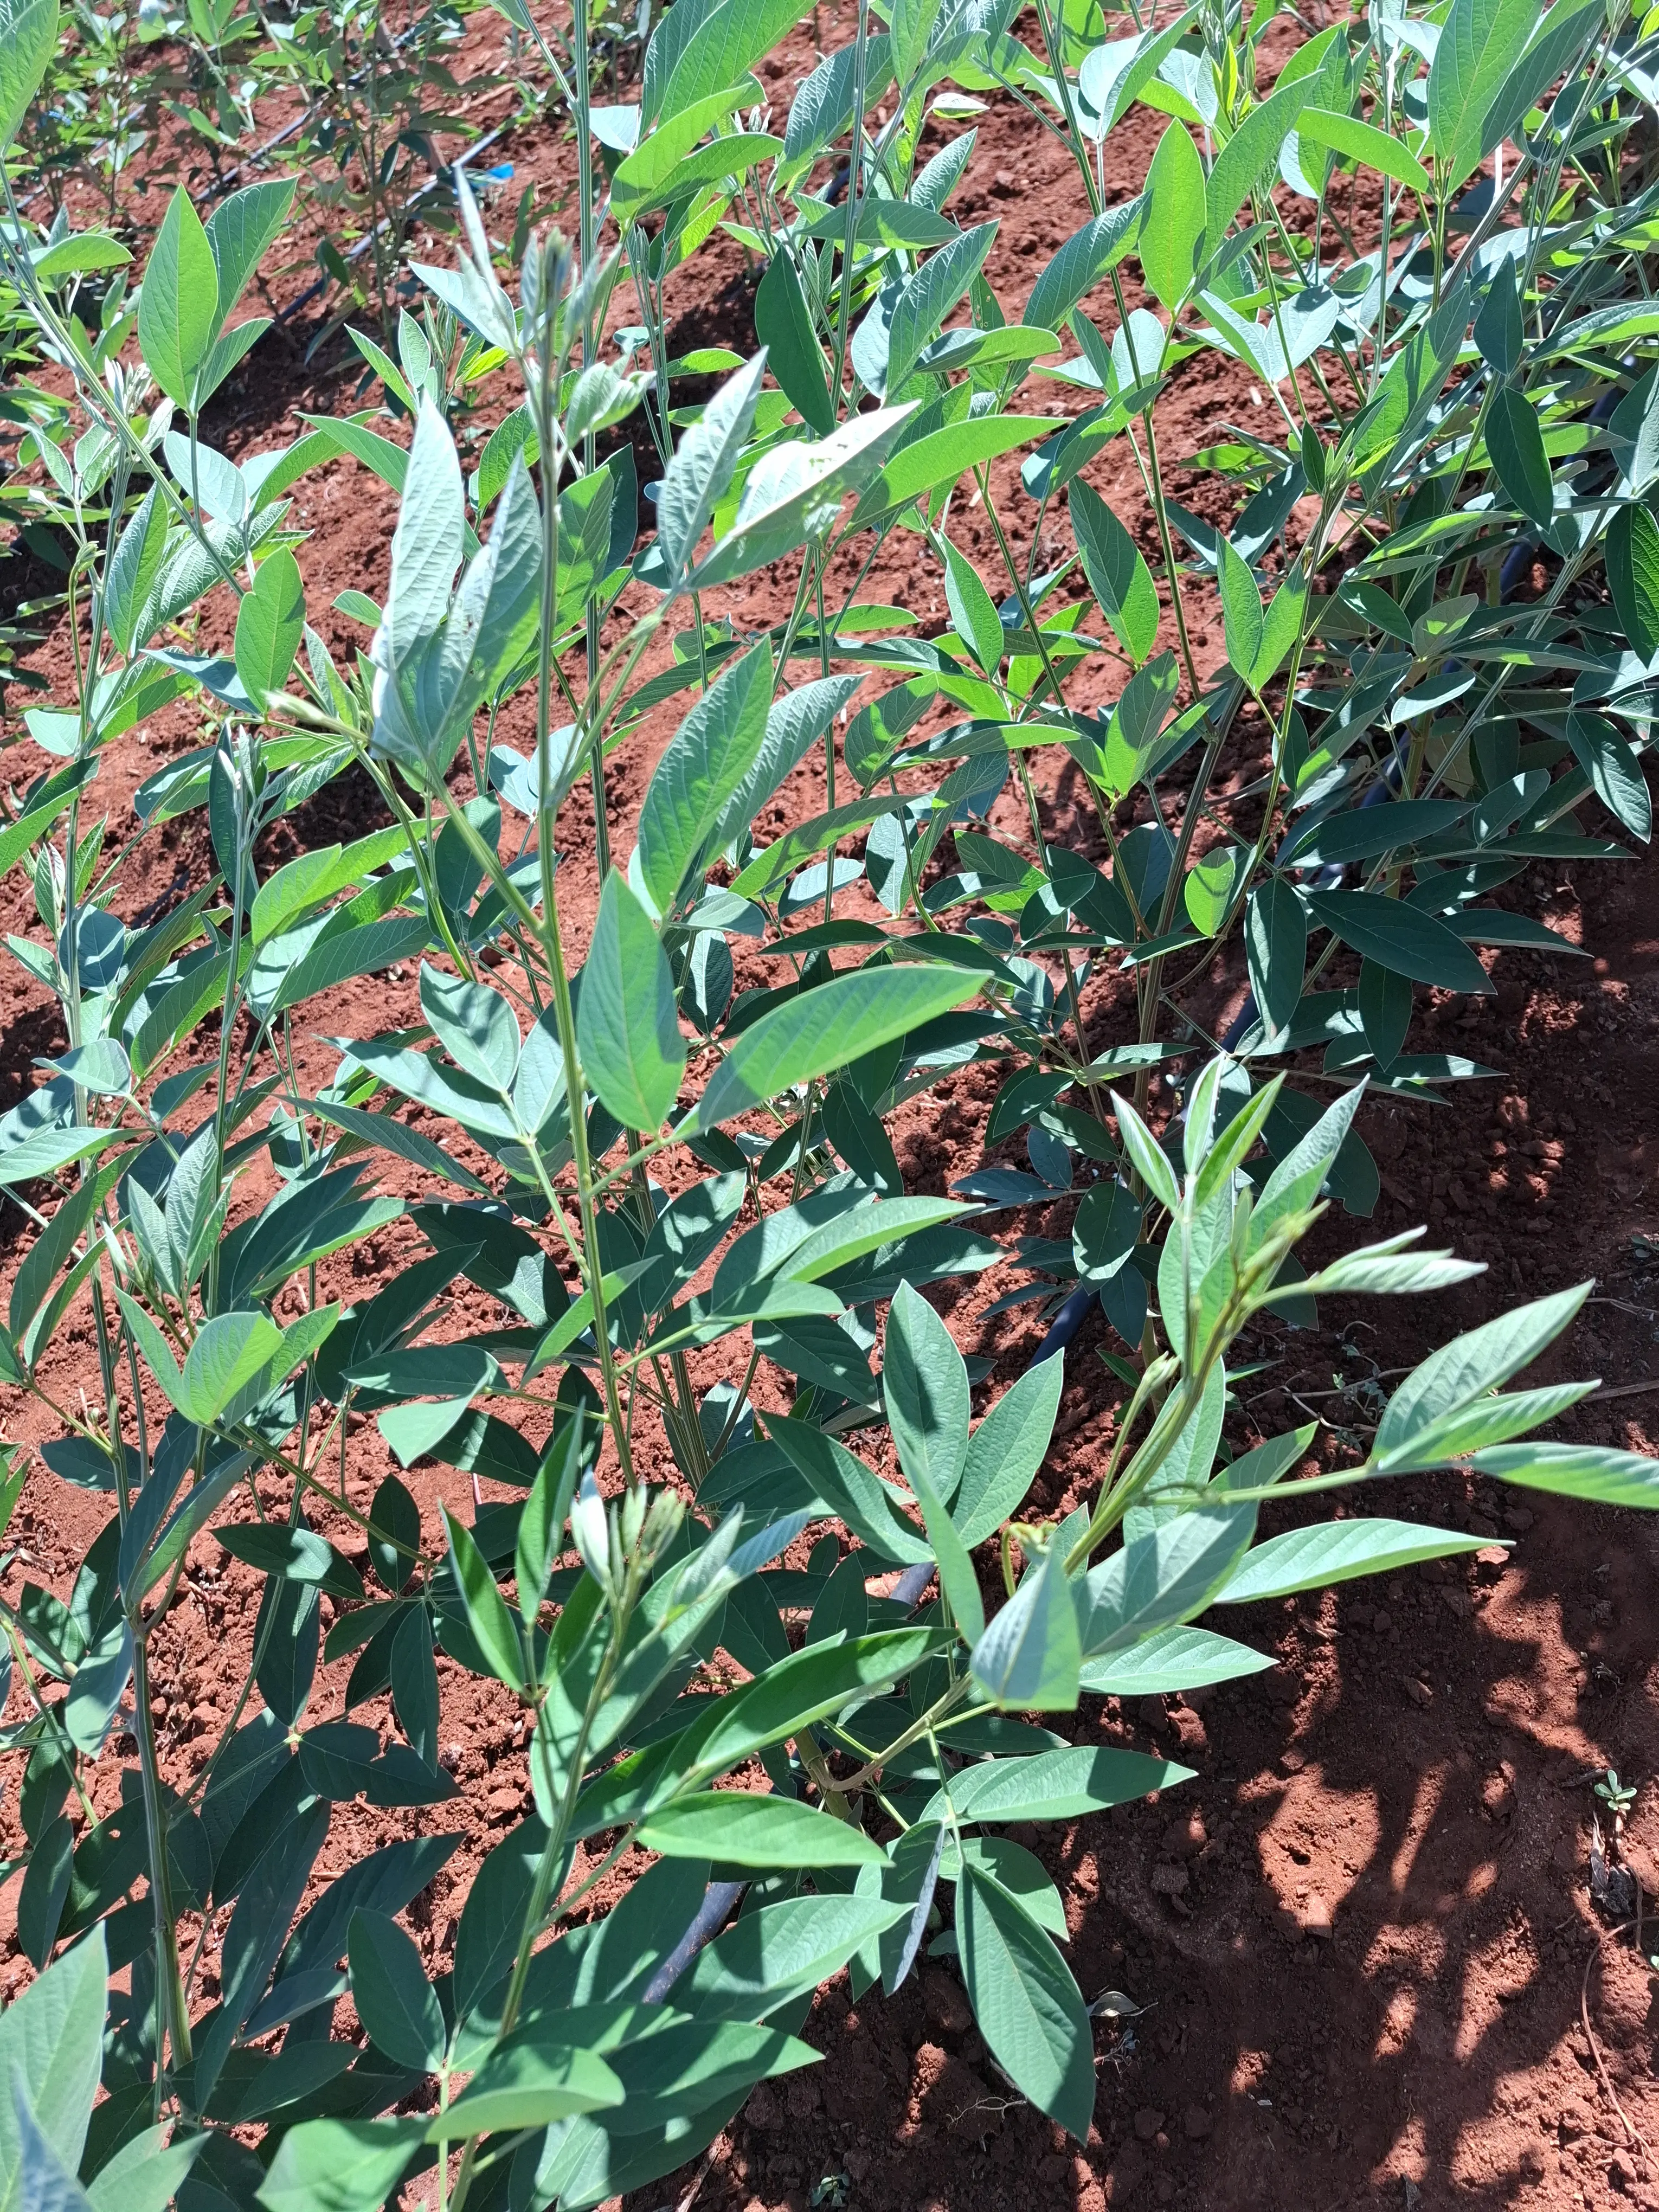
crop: pigeonpea
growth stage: flowering
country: Kenya
